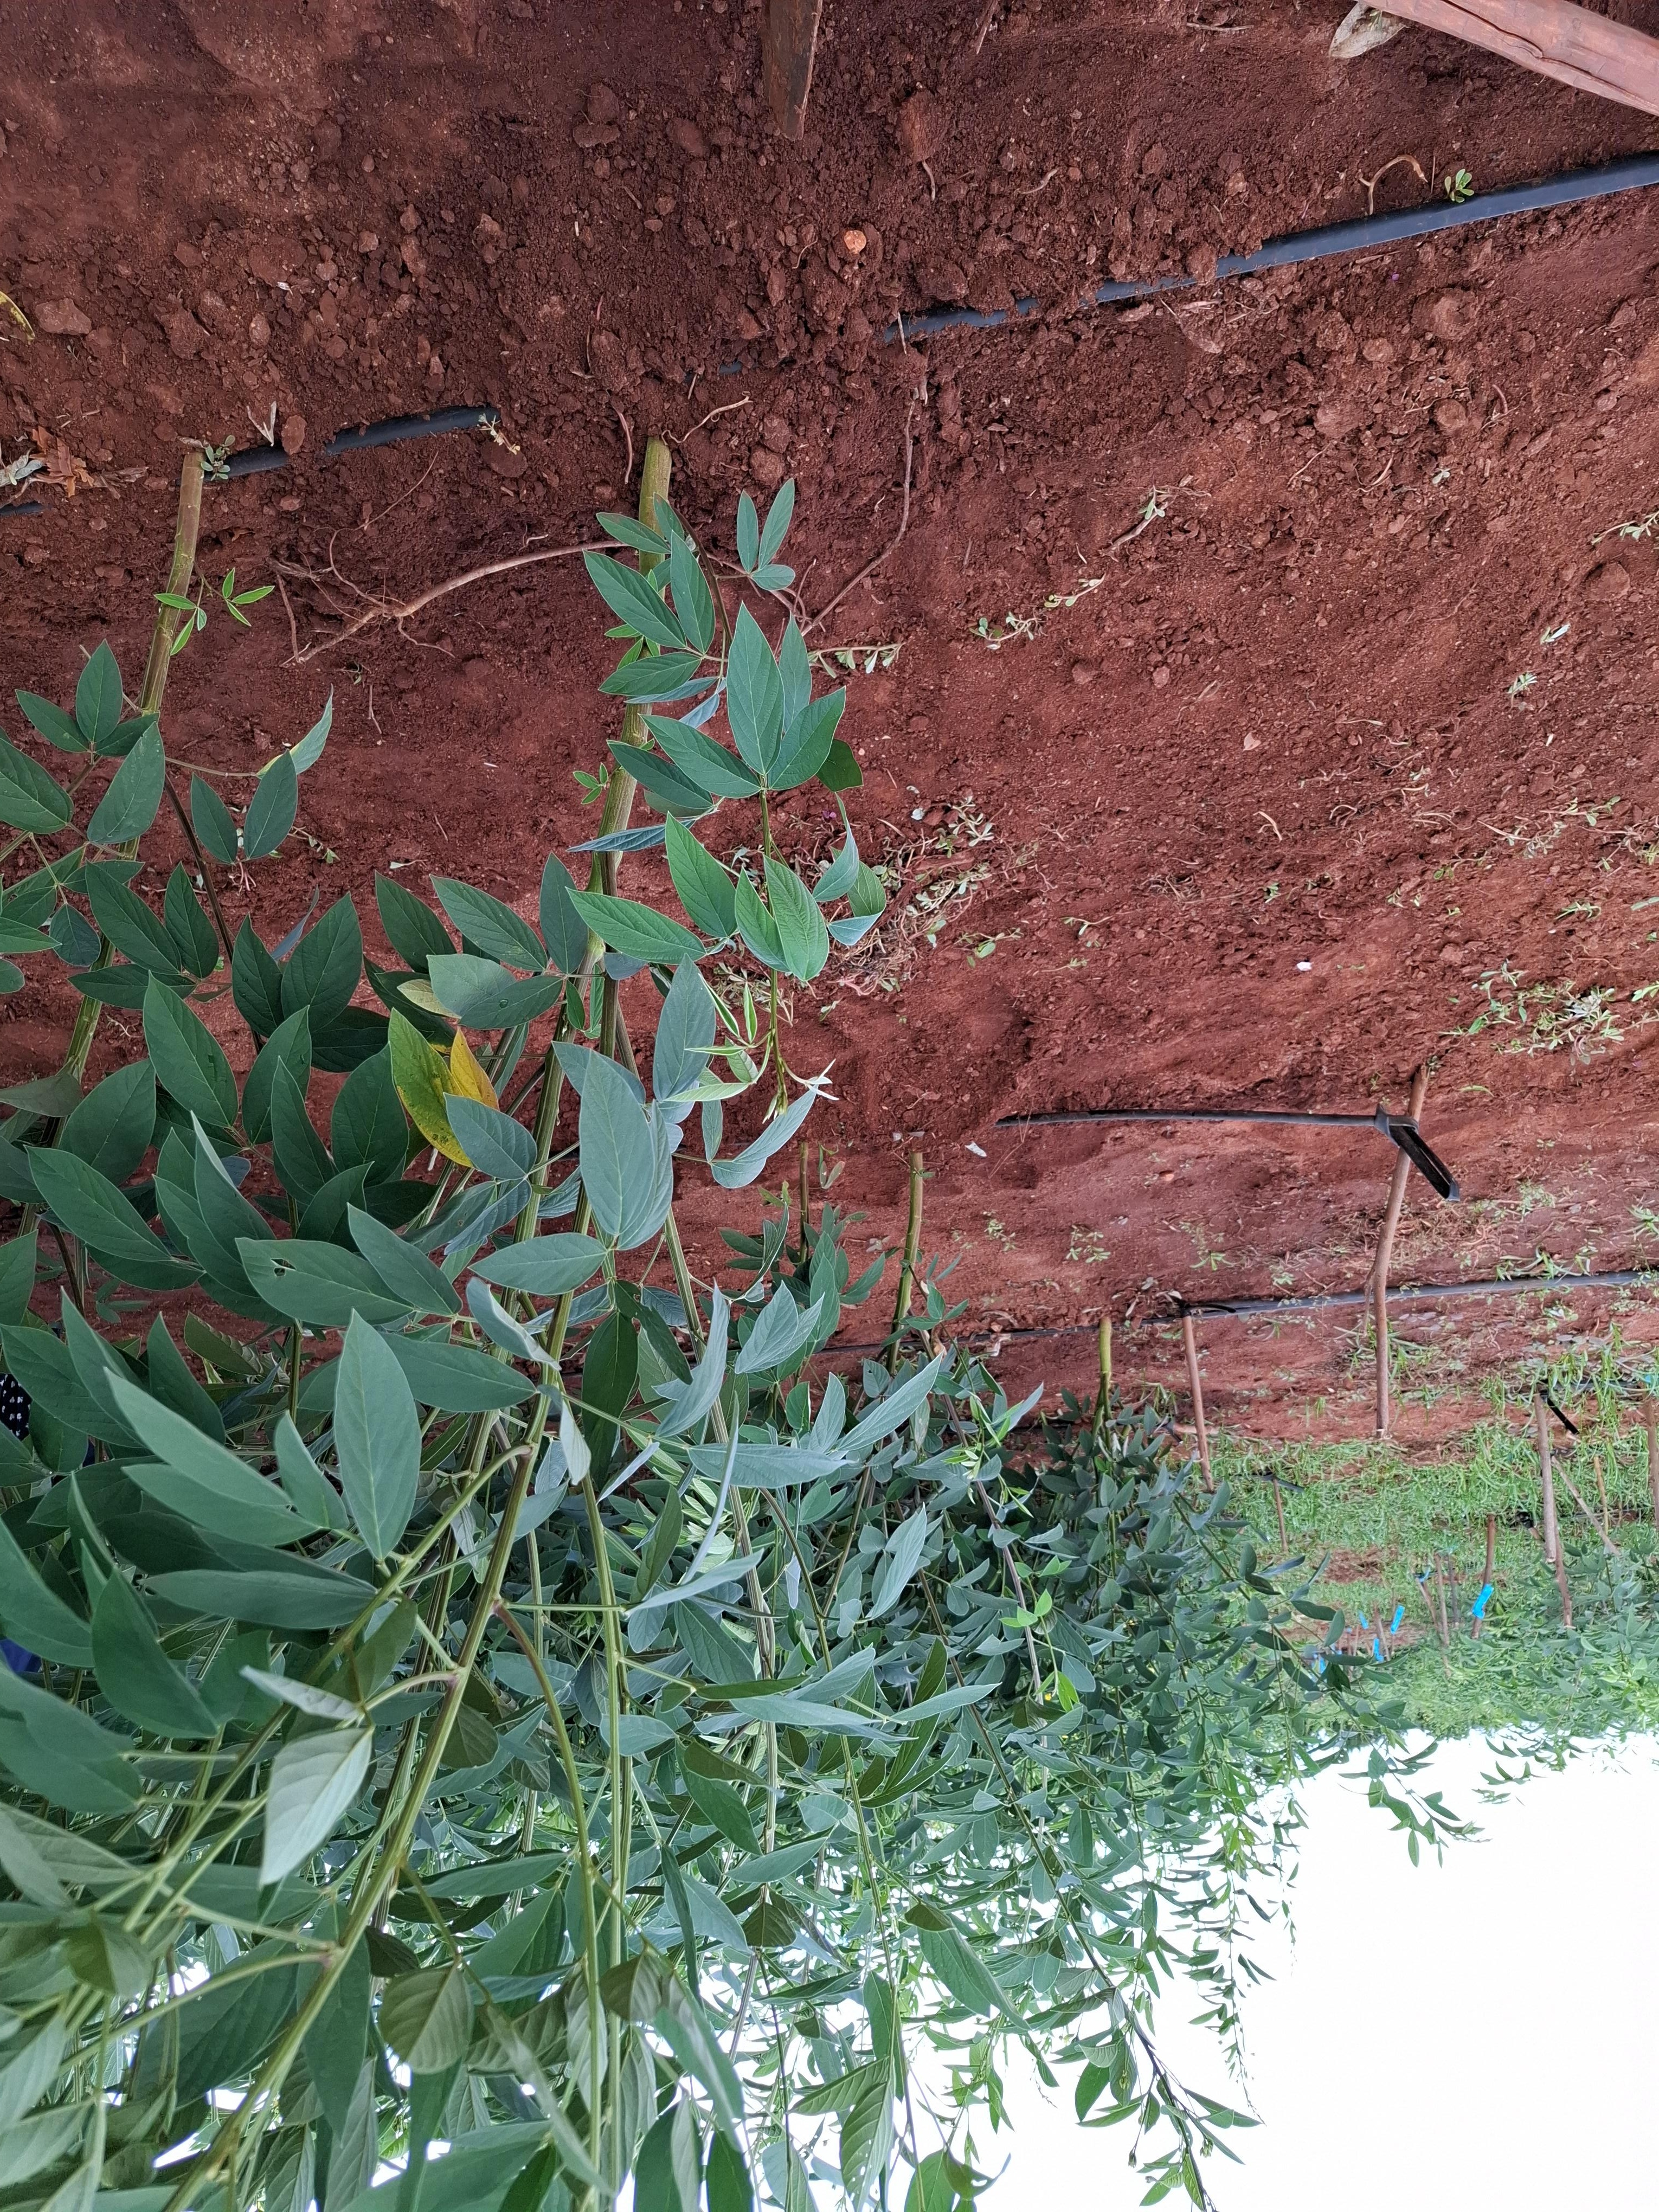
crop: pigeonpea
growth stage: flowering
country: Kenya
